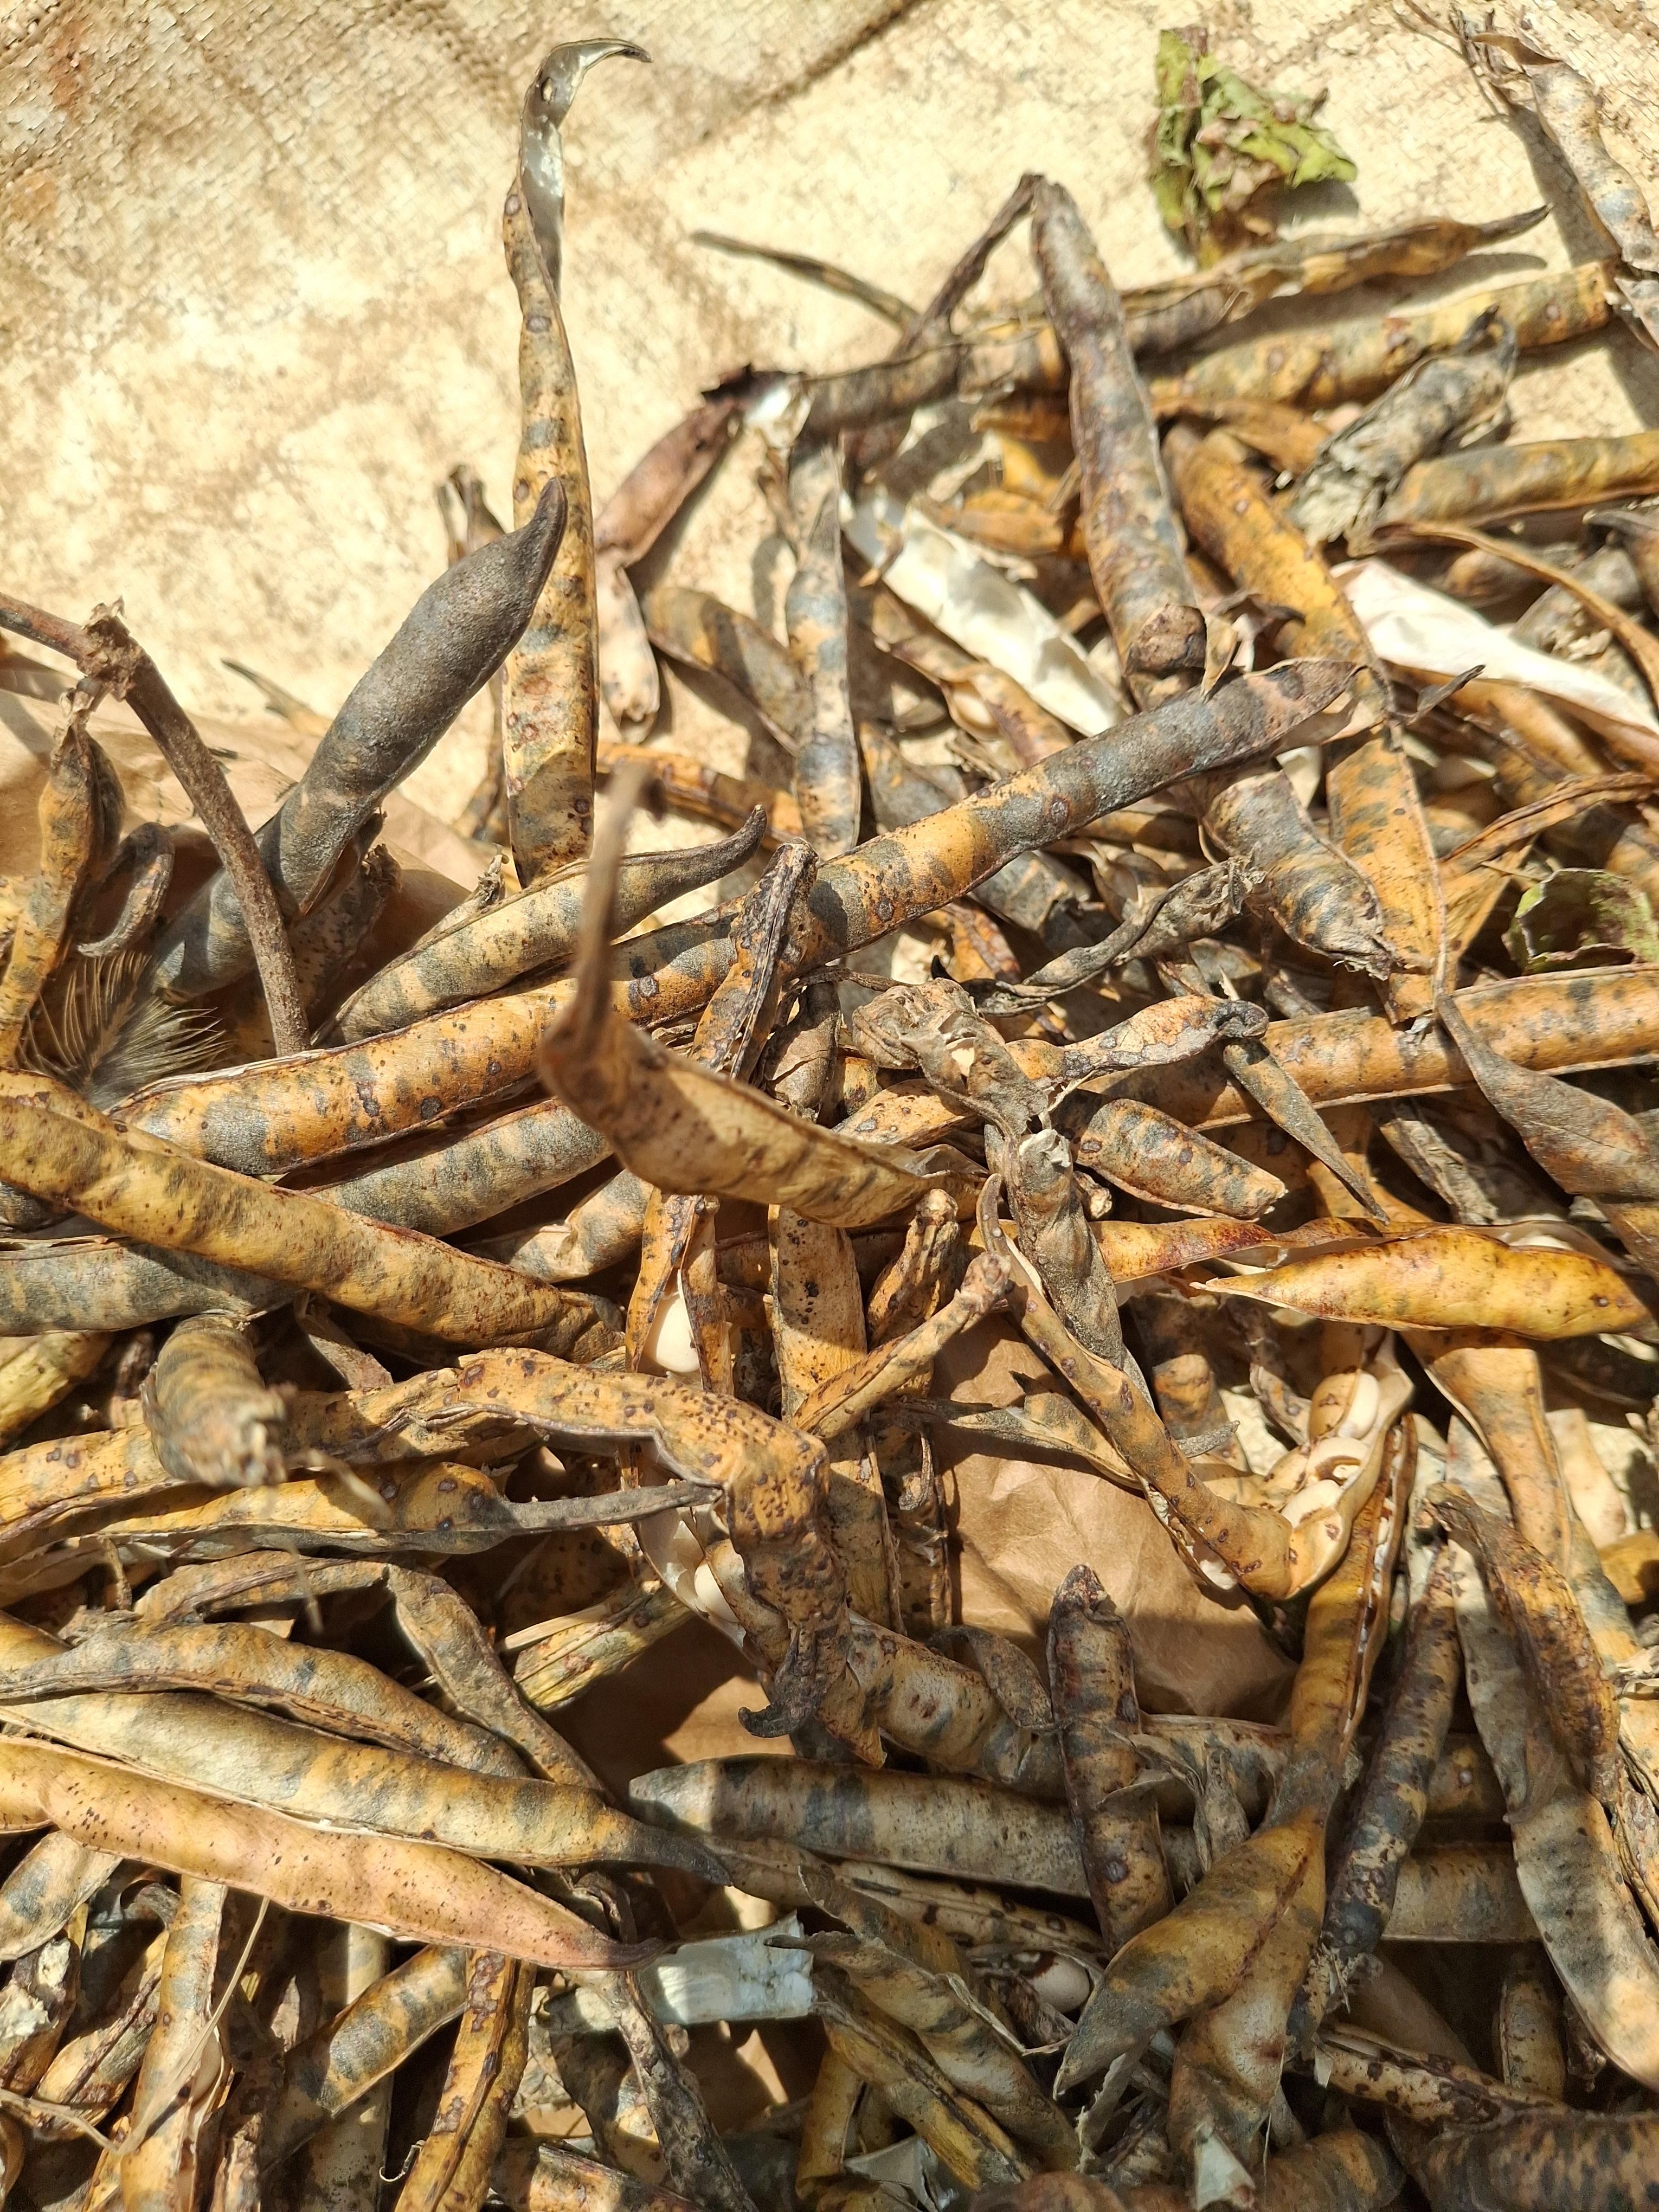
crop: cowpea
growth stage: harvest
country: Nigeria
